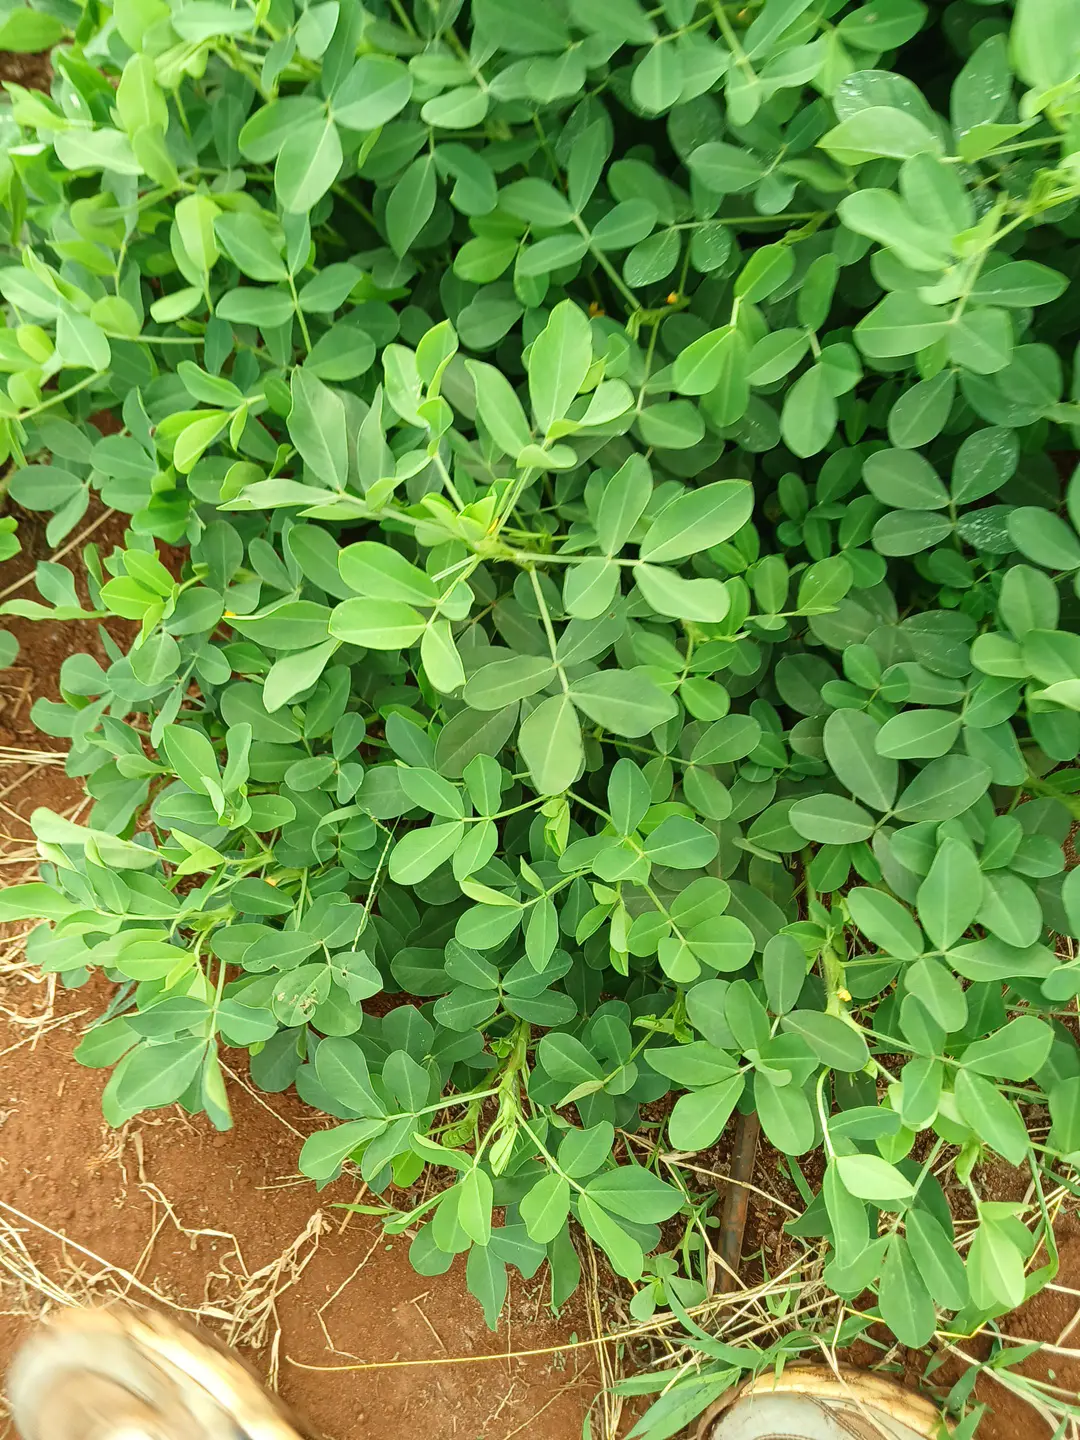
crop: groundnut
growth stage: flowering
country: Kenya
